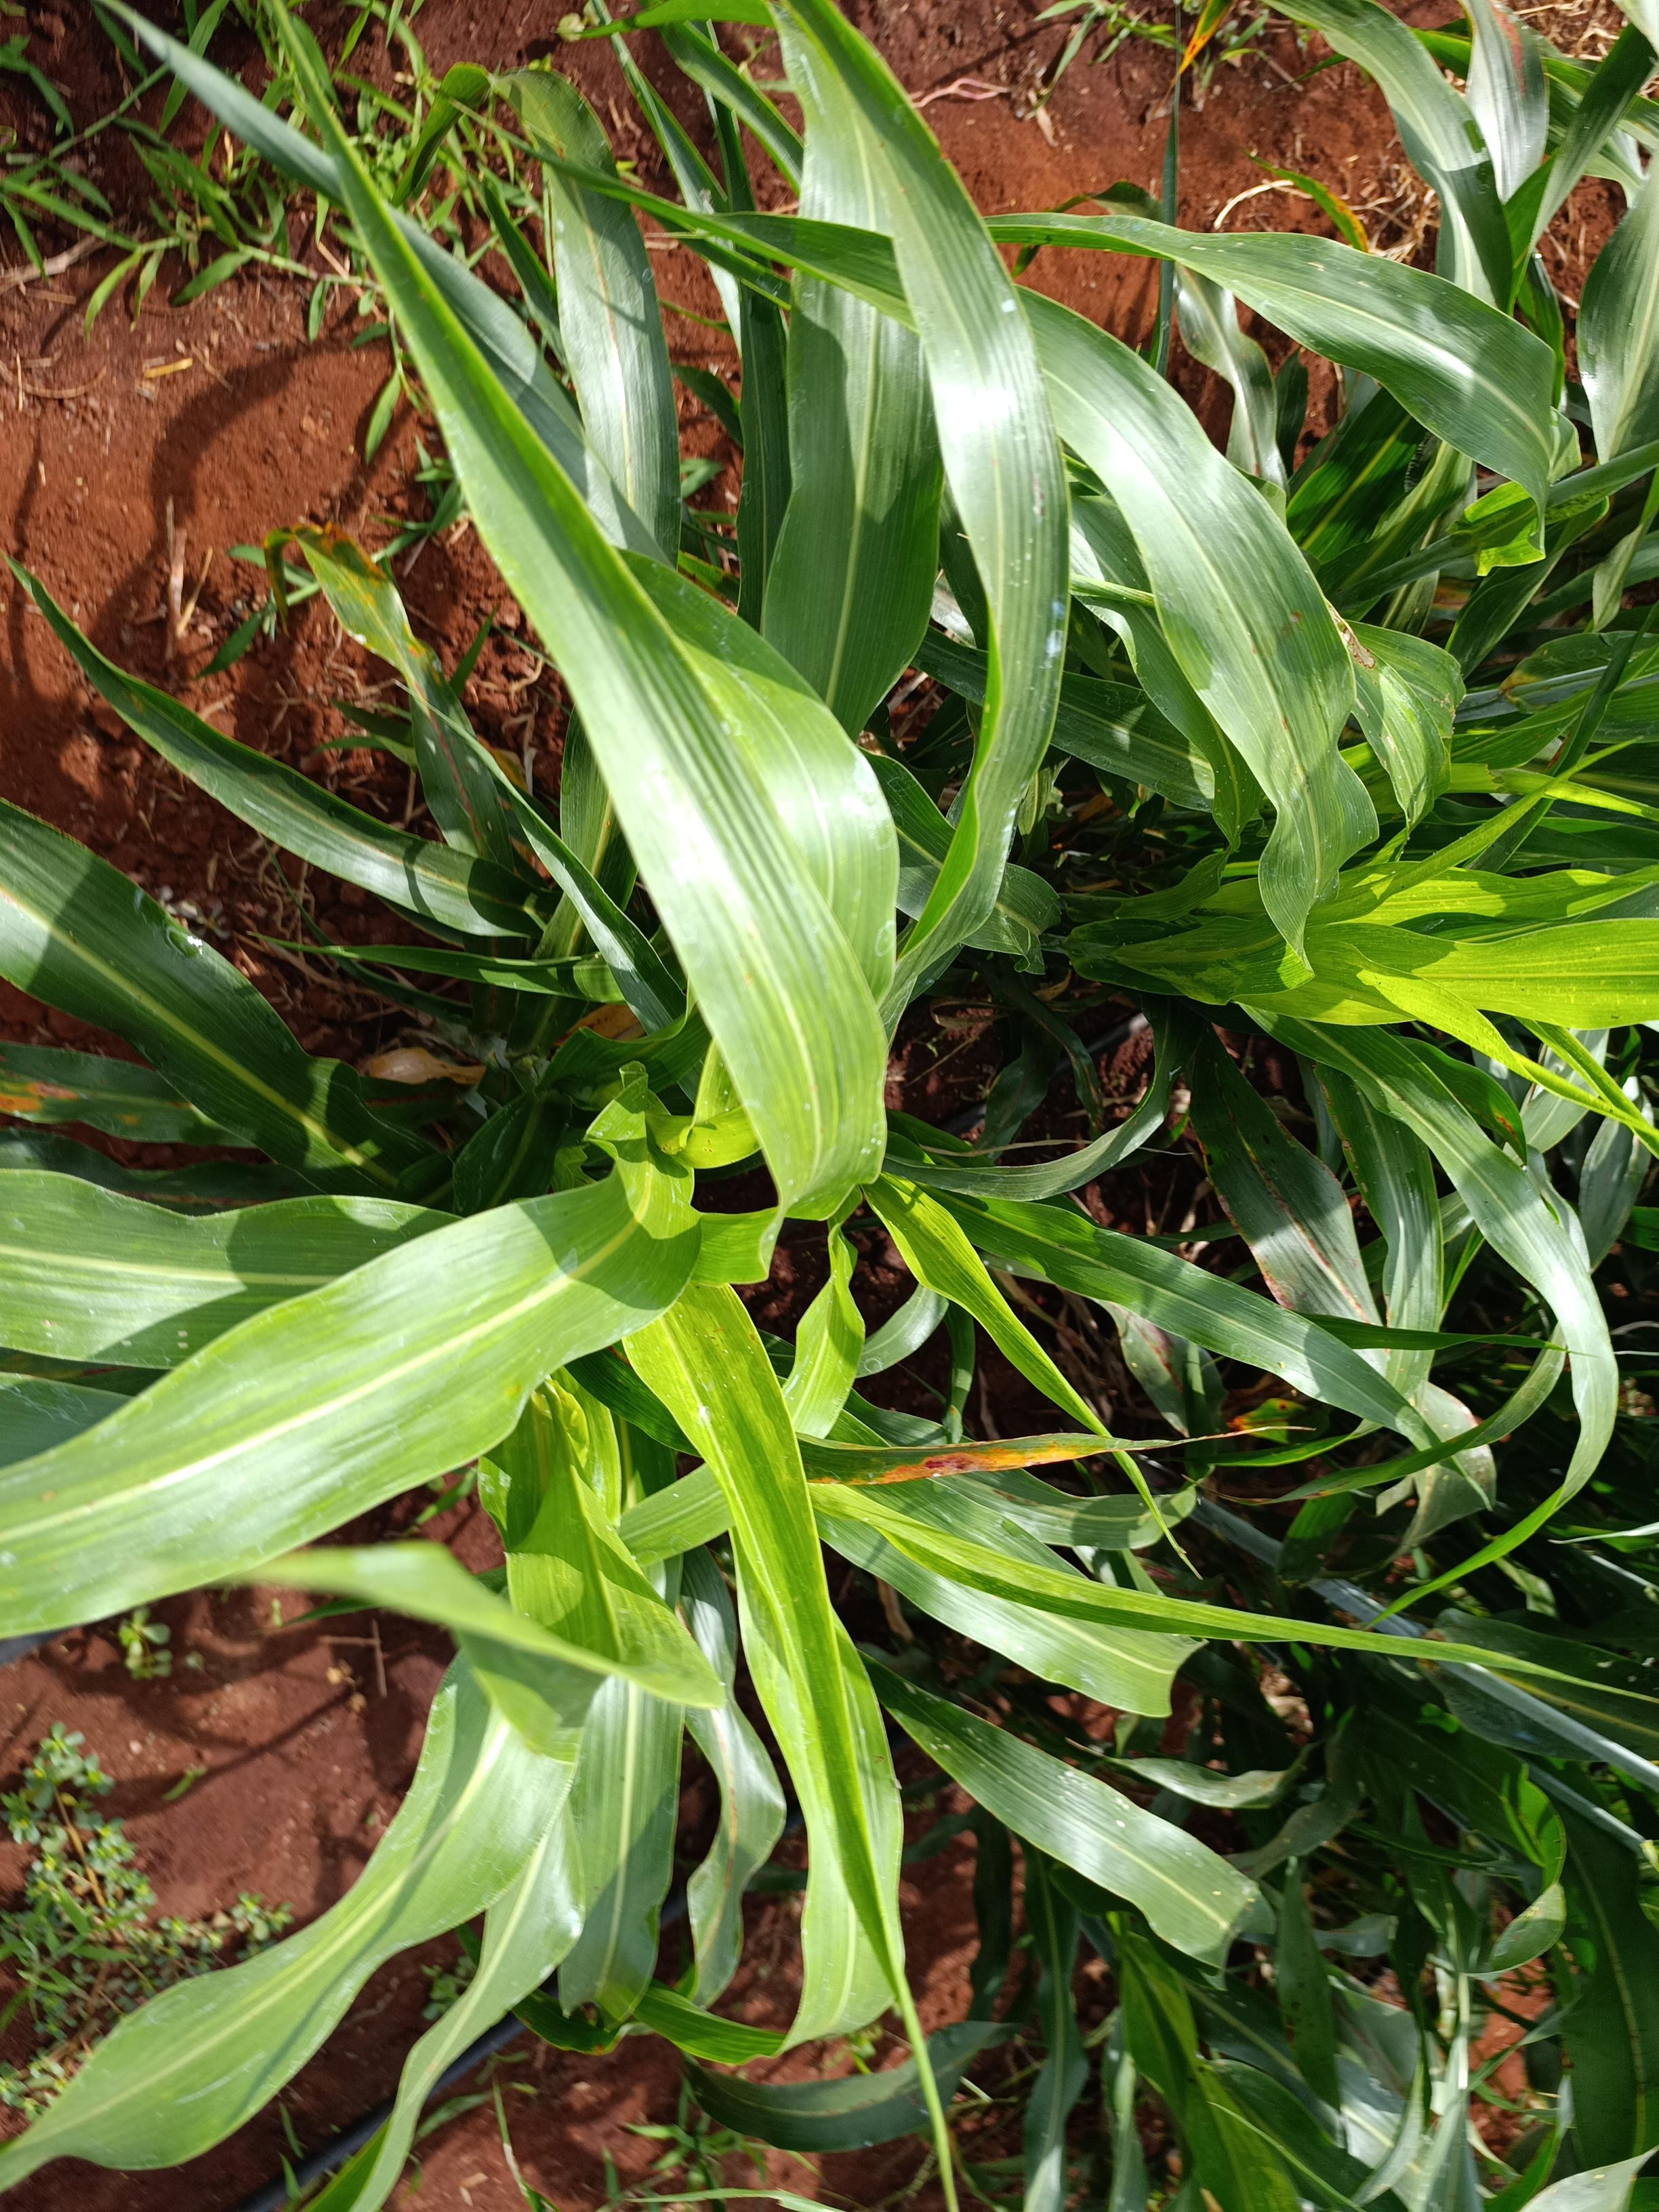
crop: sorghum
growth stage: flowering
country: Kenya
